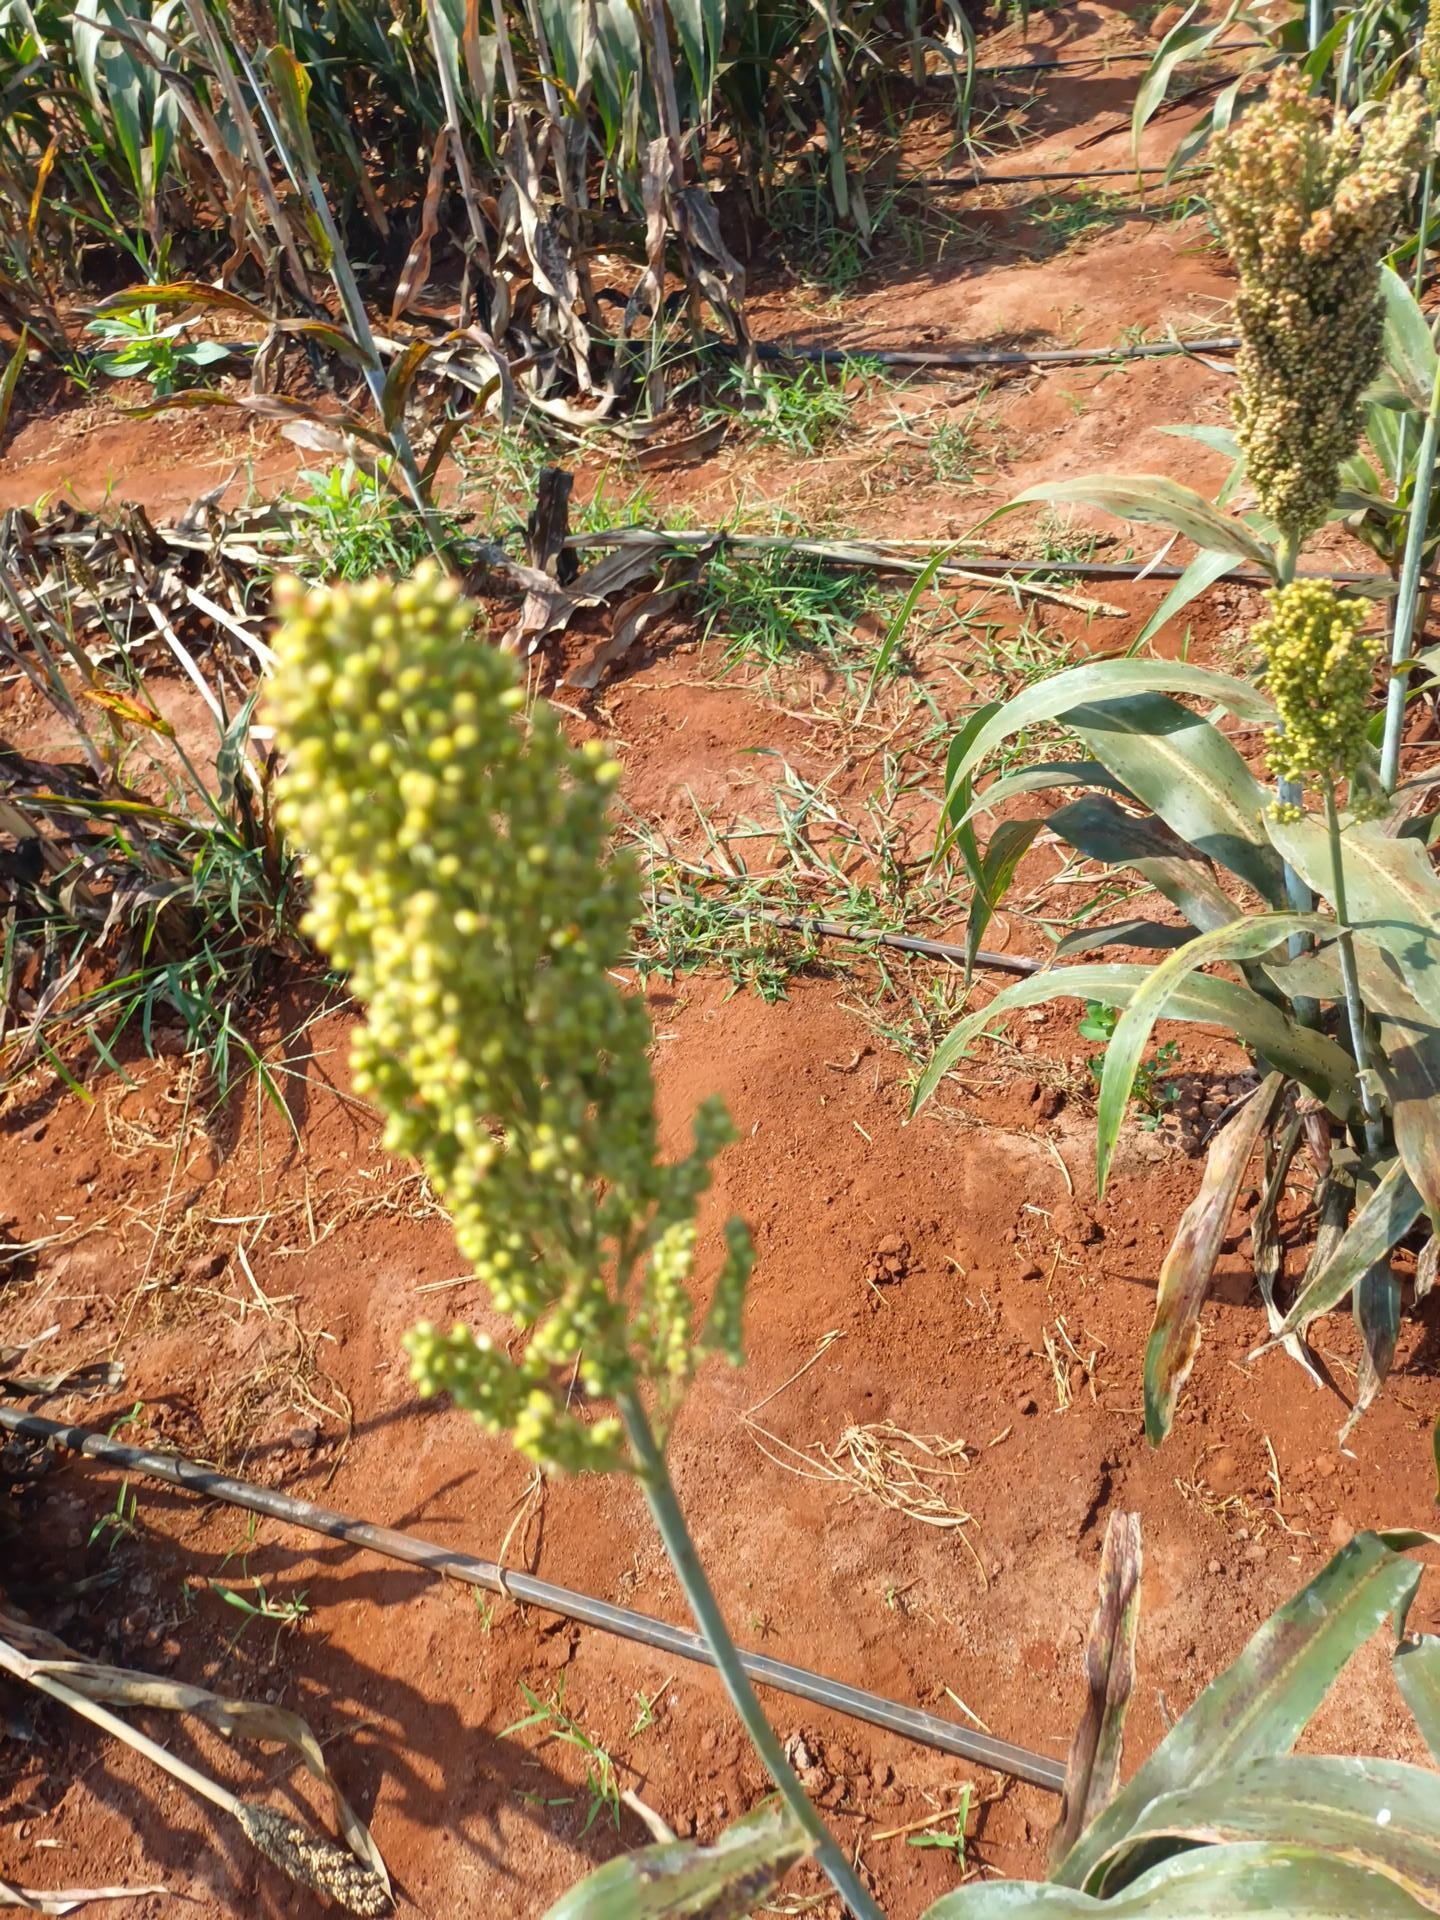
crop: sorghum
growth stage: maturity
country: Kenya
